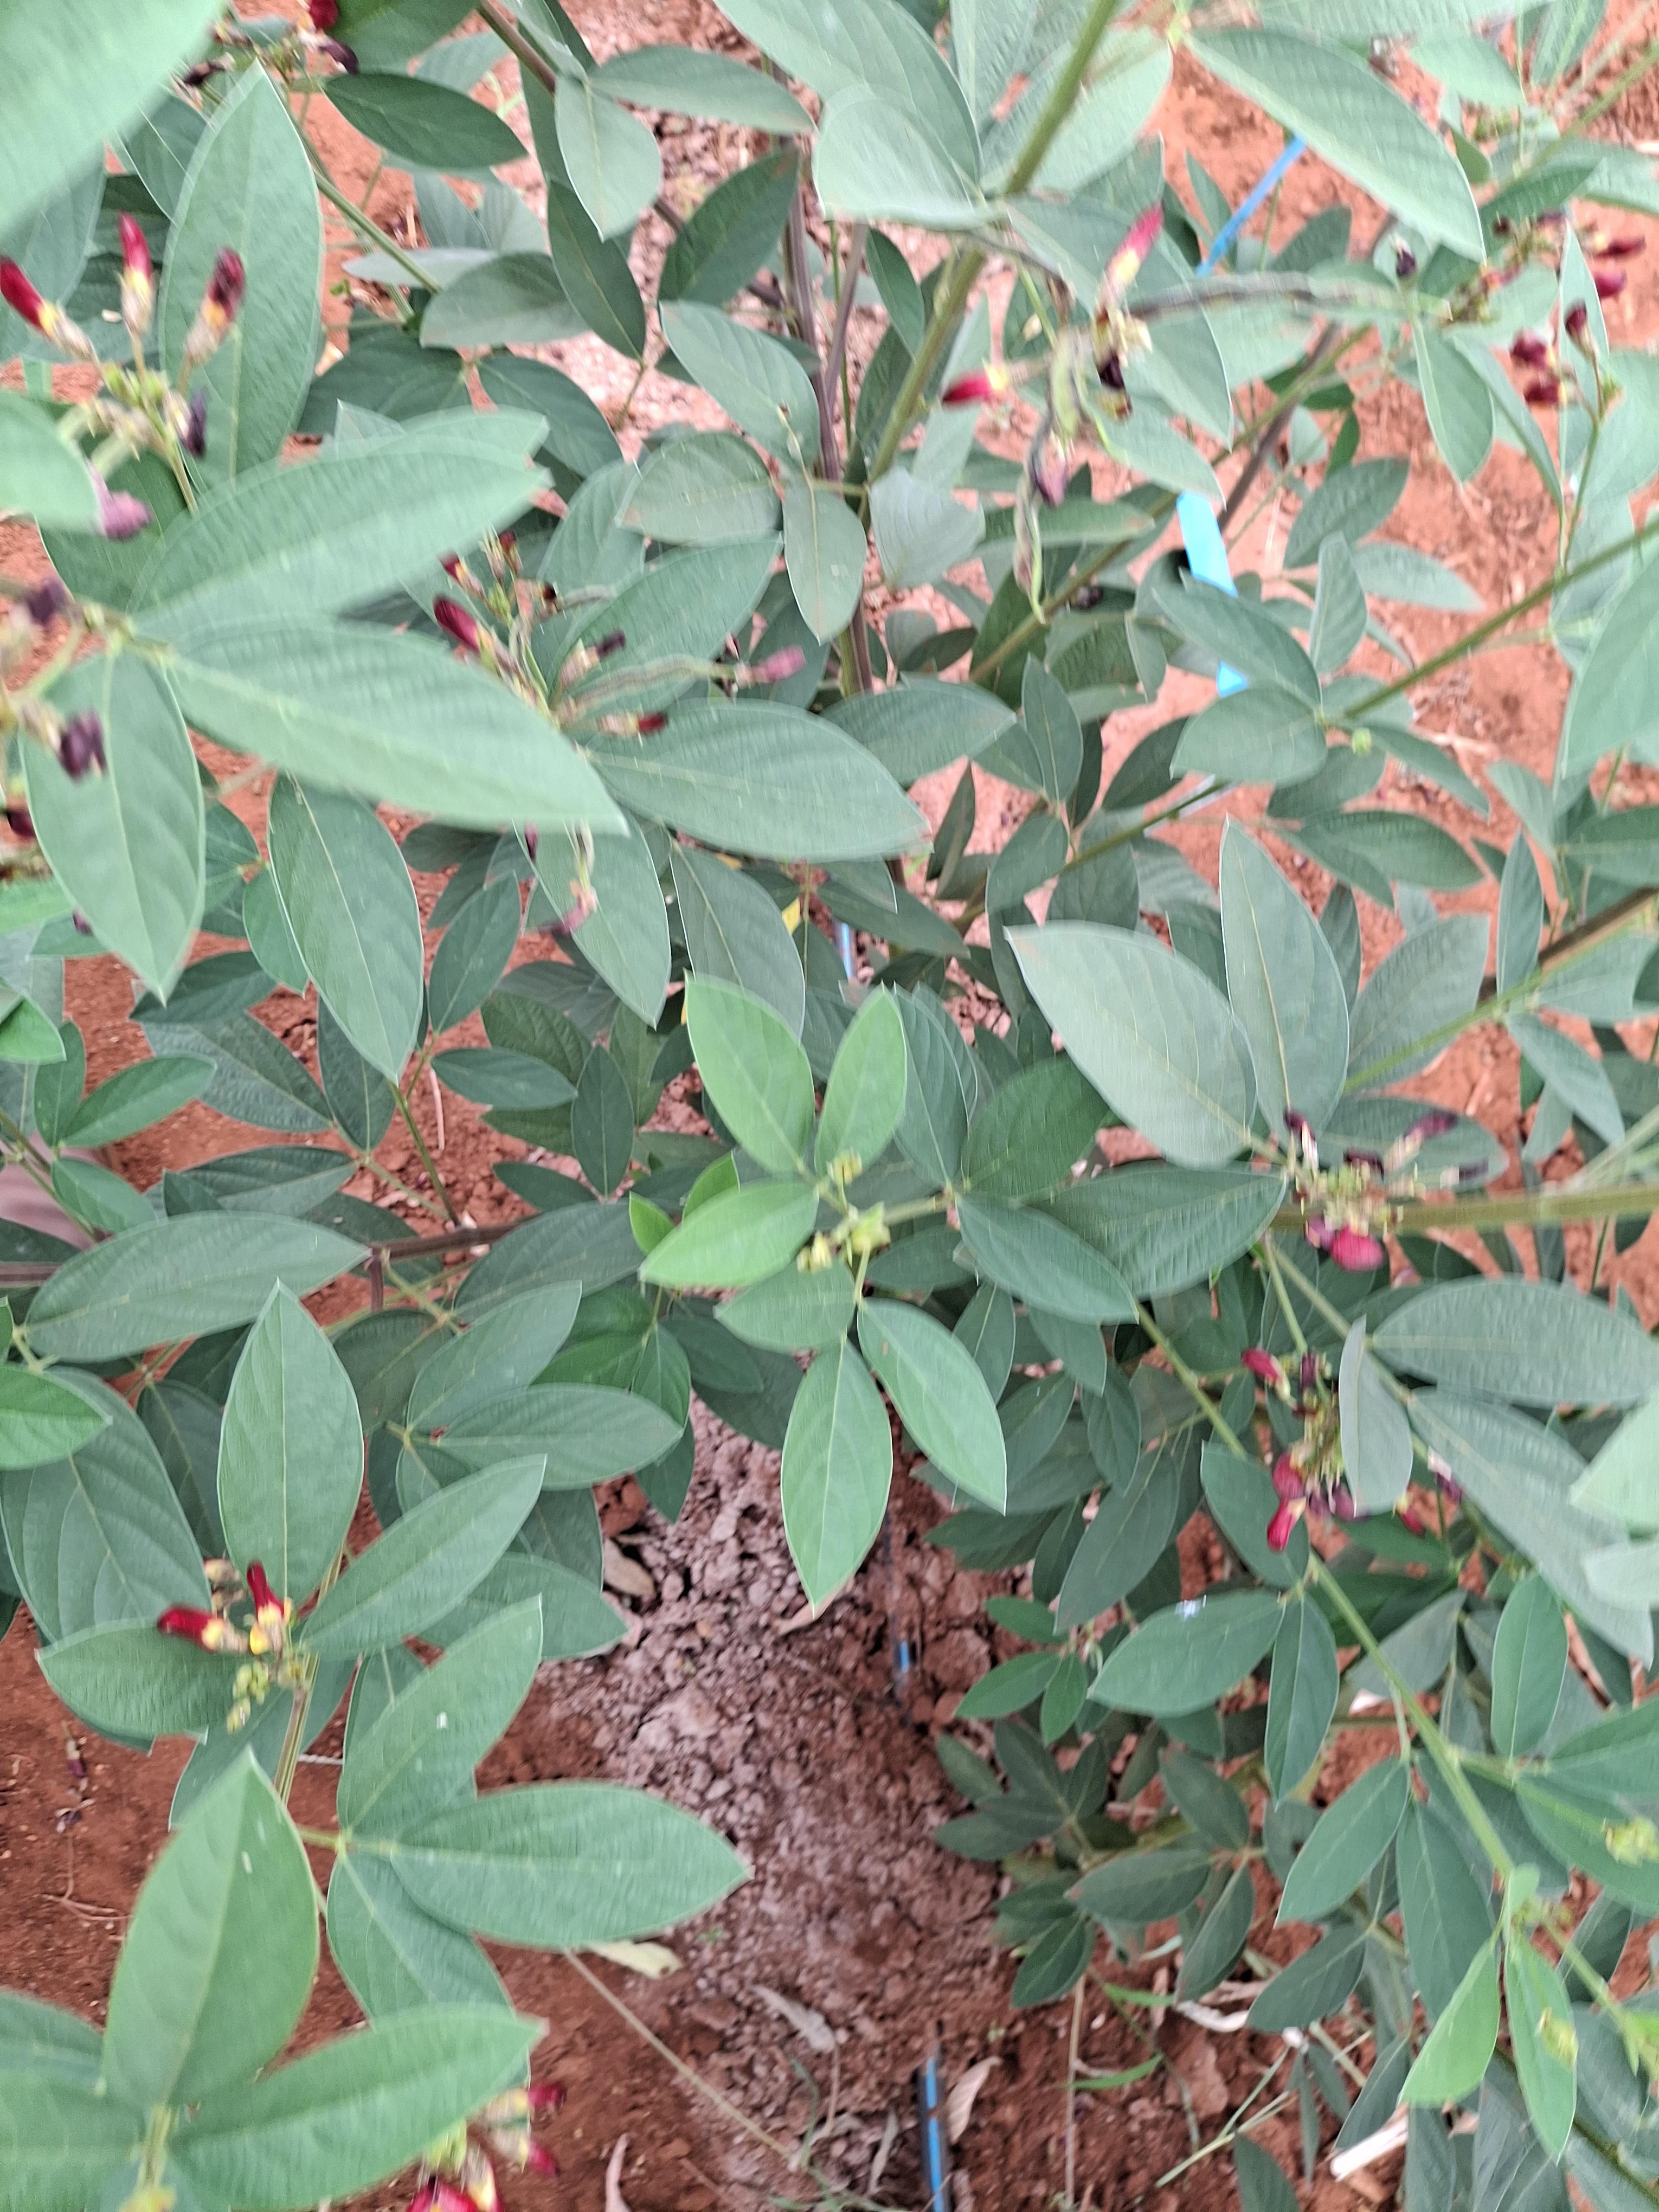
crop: pigeonpea
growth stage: flowering
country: Kenya
